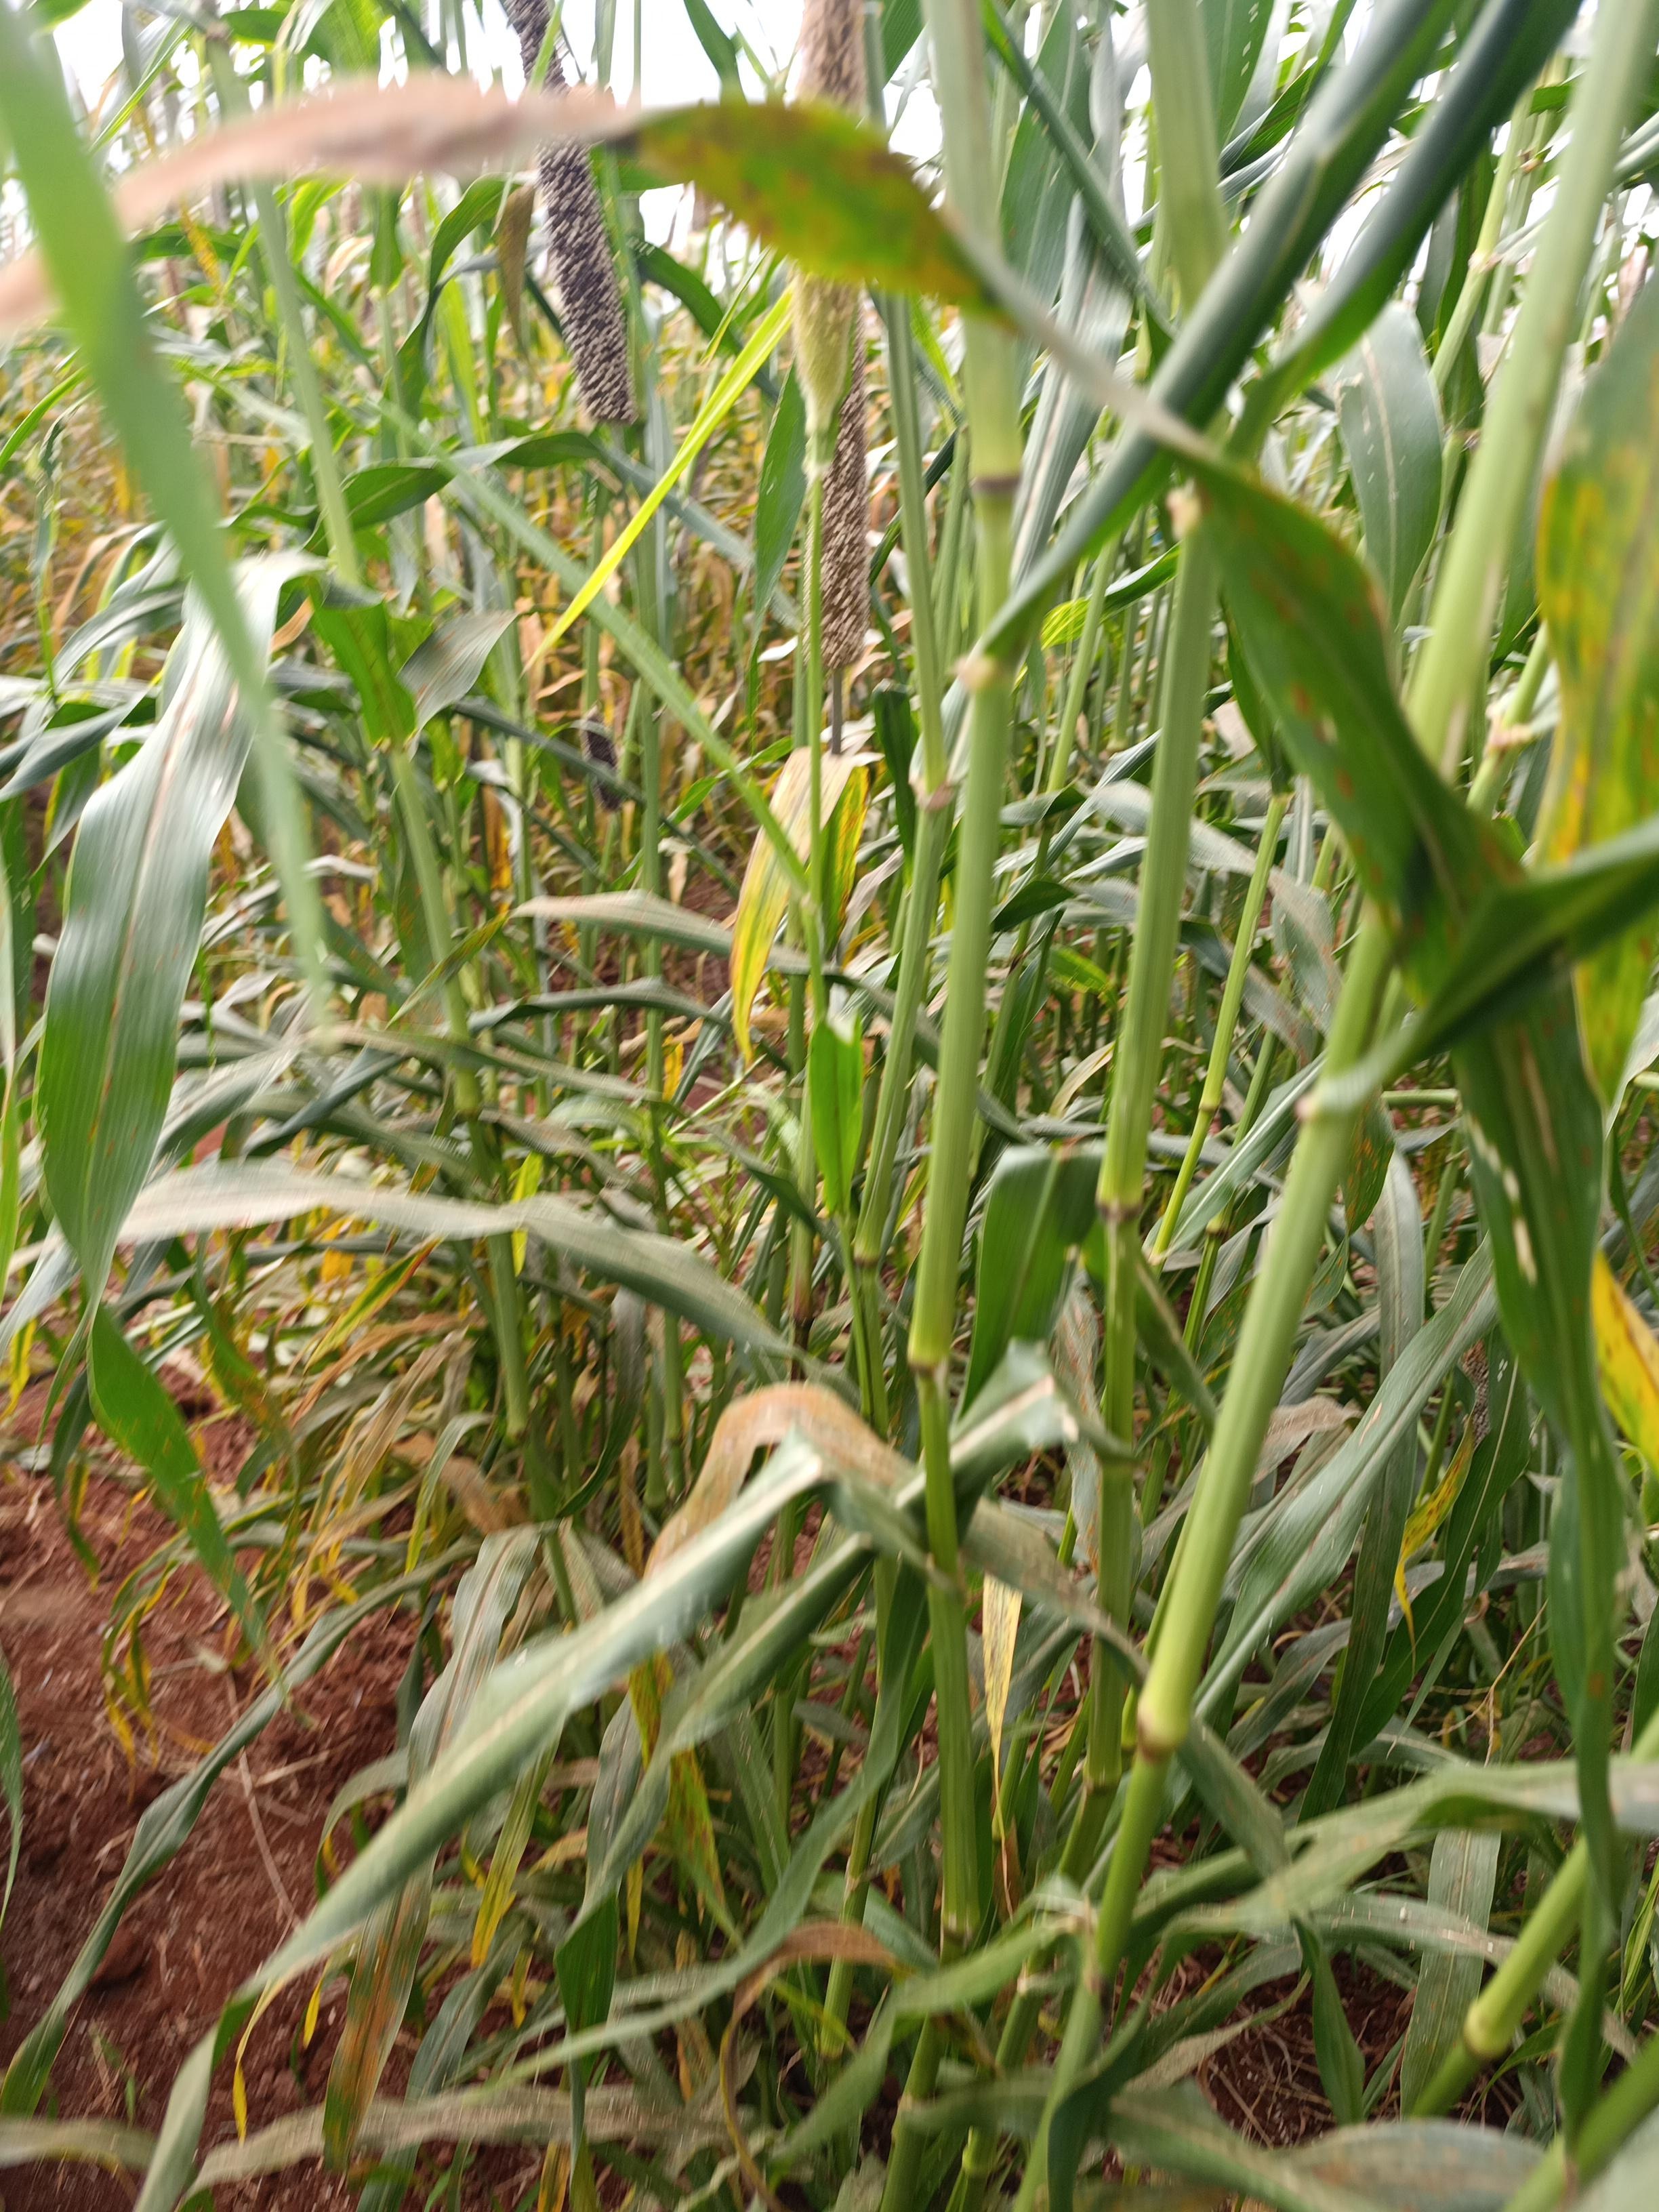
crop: pearl millet
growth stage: filling grain
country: Kenya
